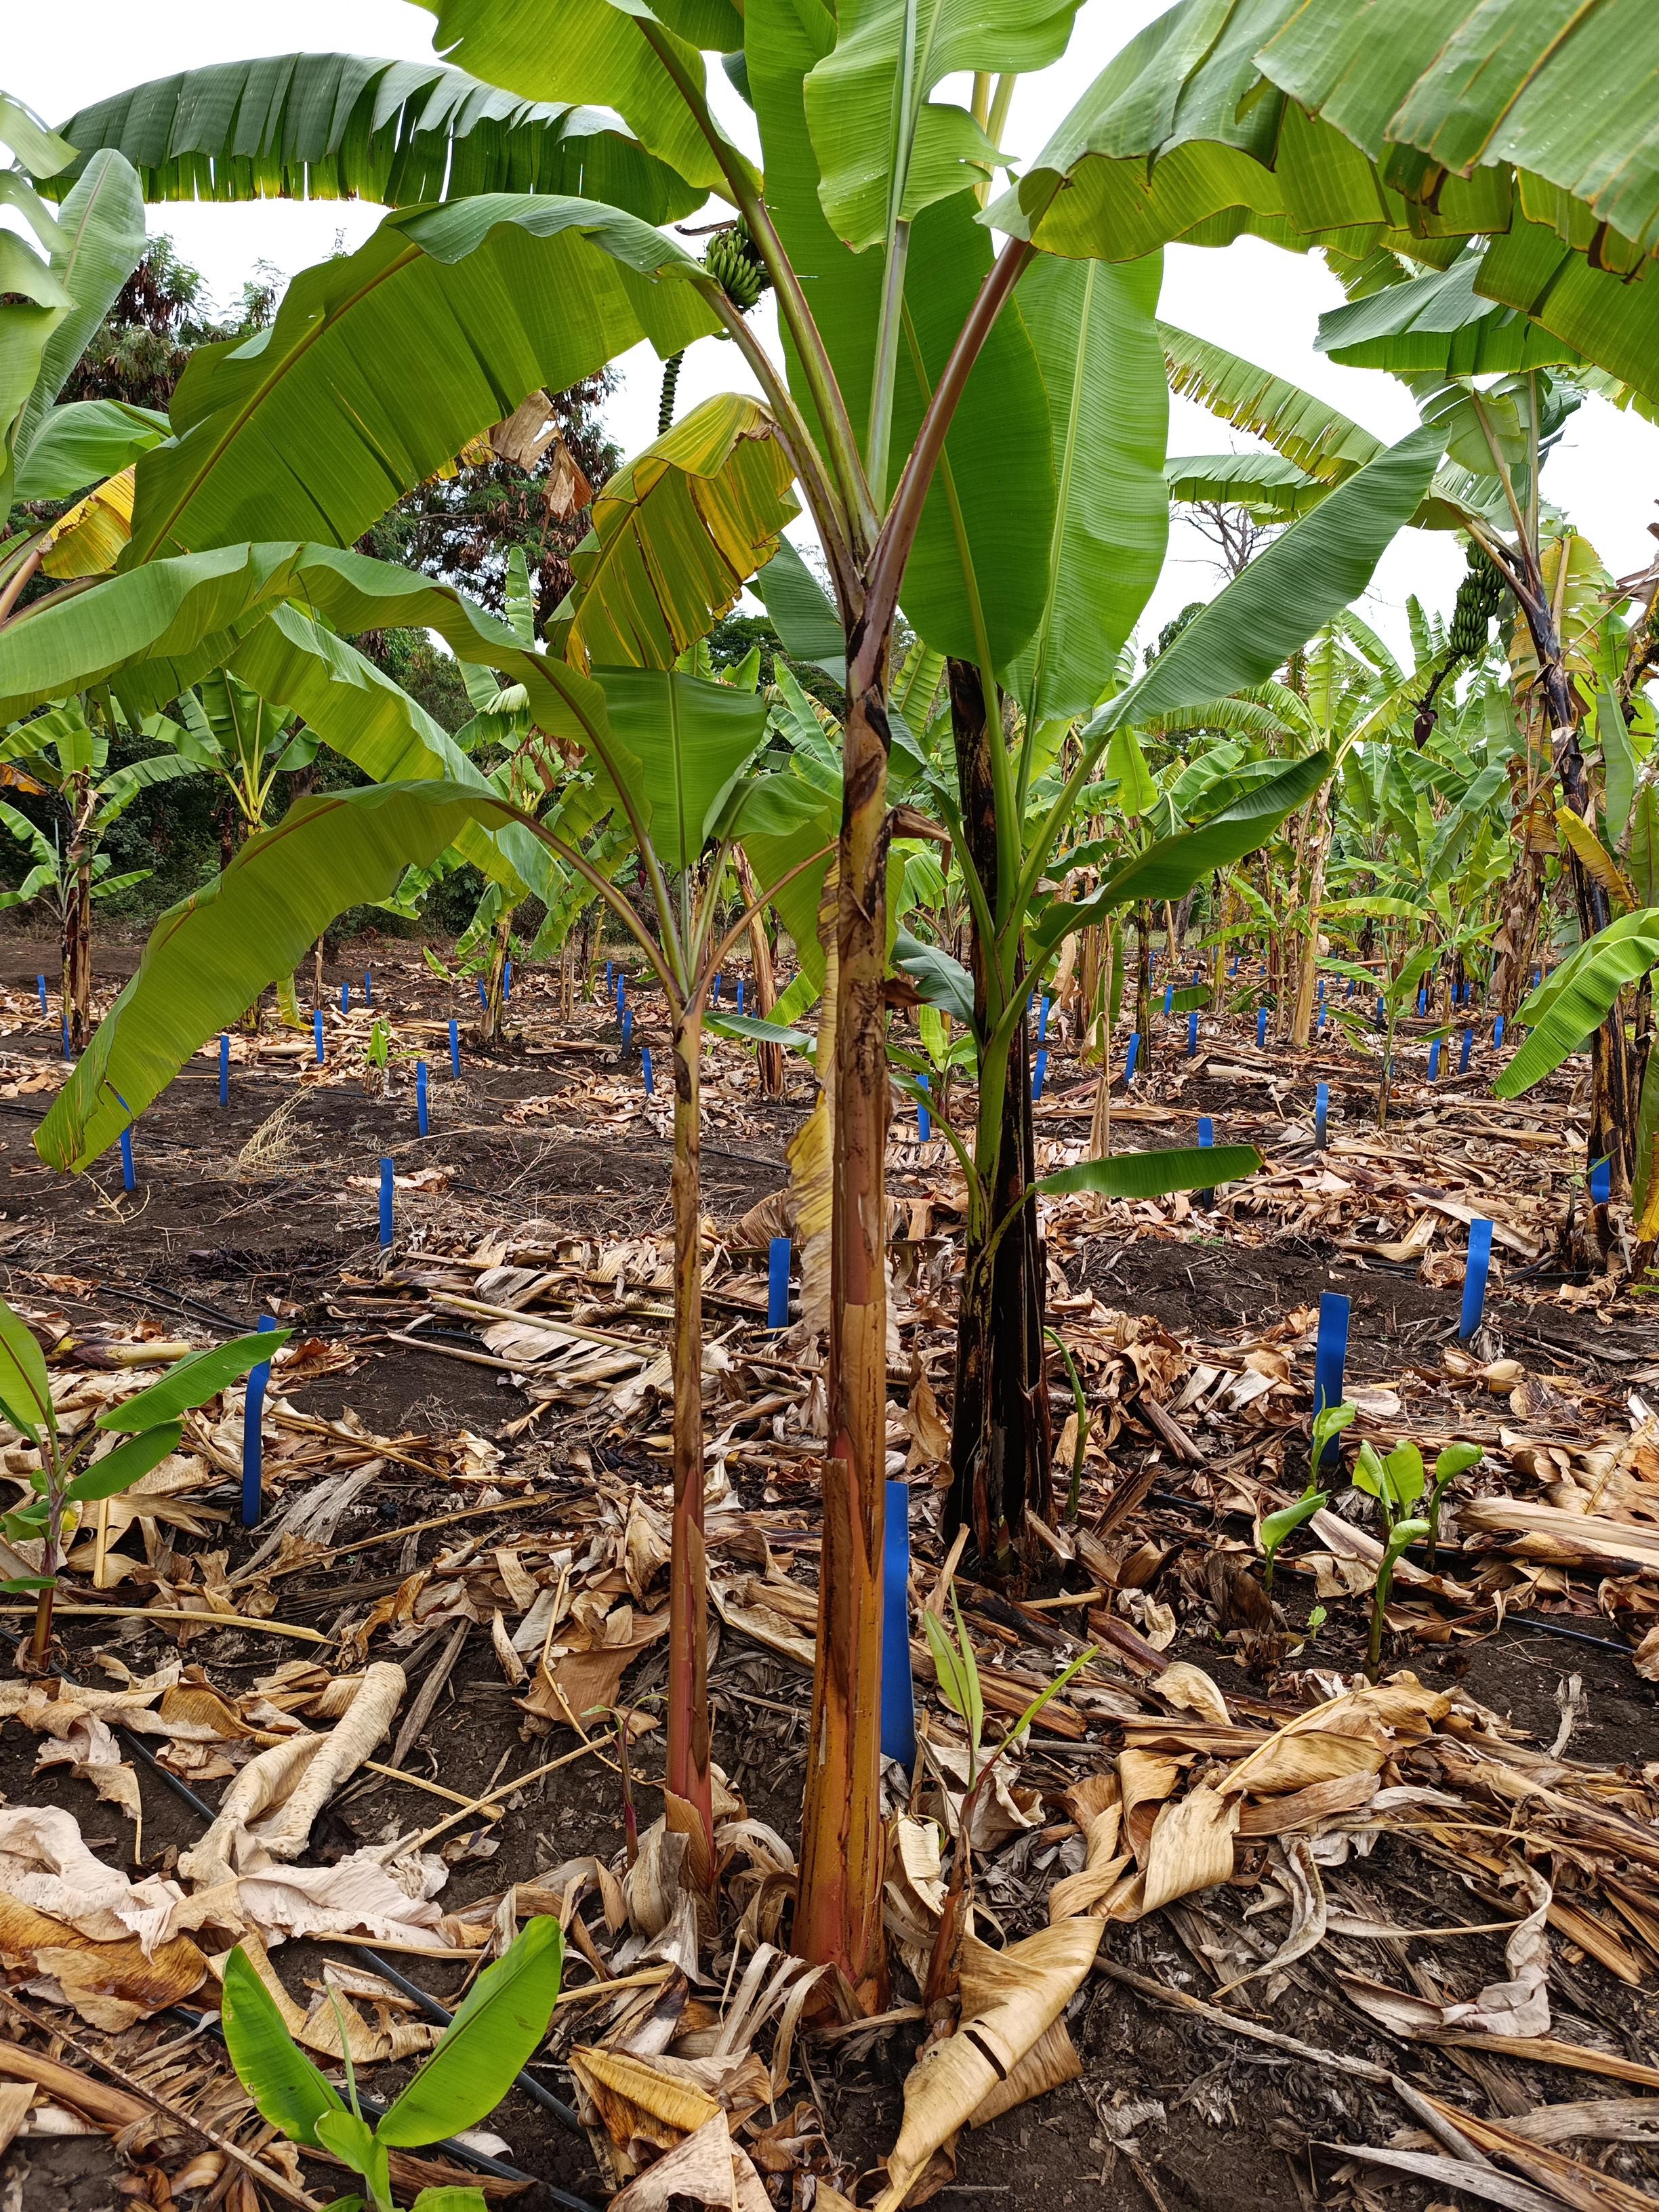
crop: banana
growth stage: vegetative
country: Tanzania
